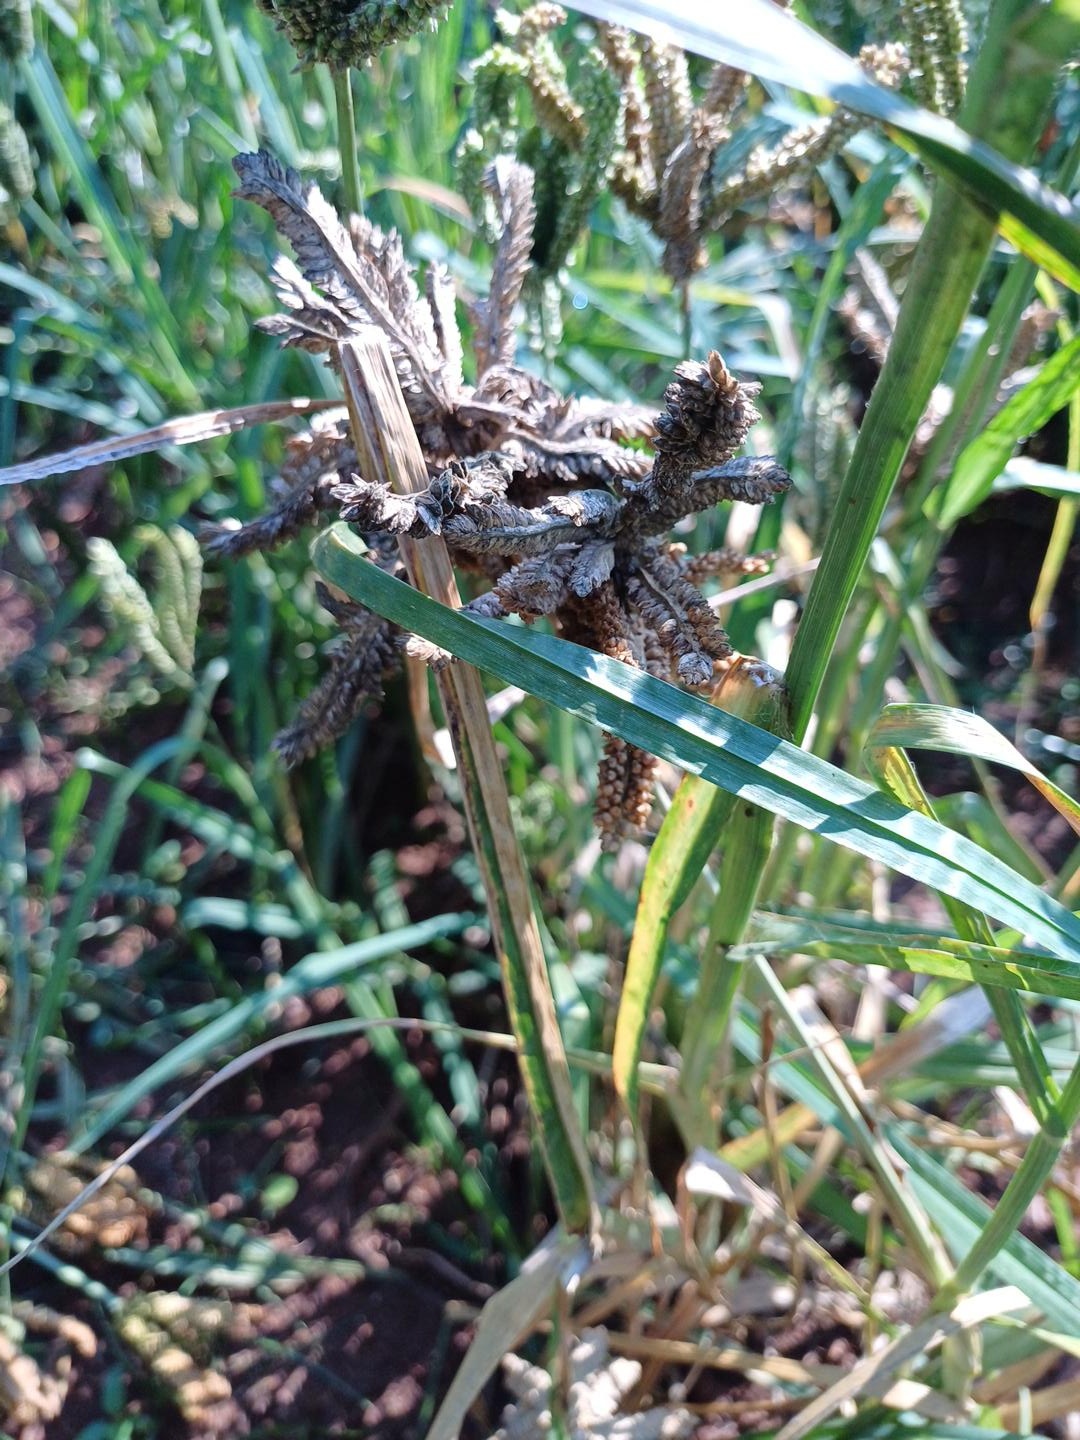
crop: finger millet
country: Kenya
